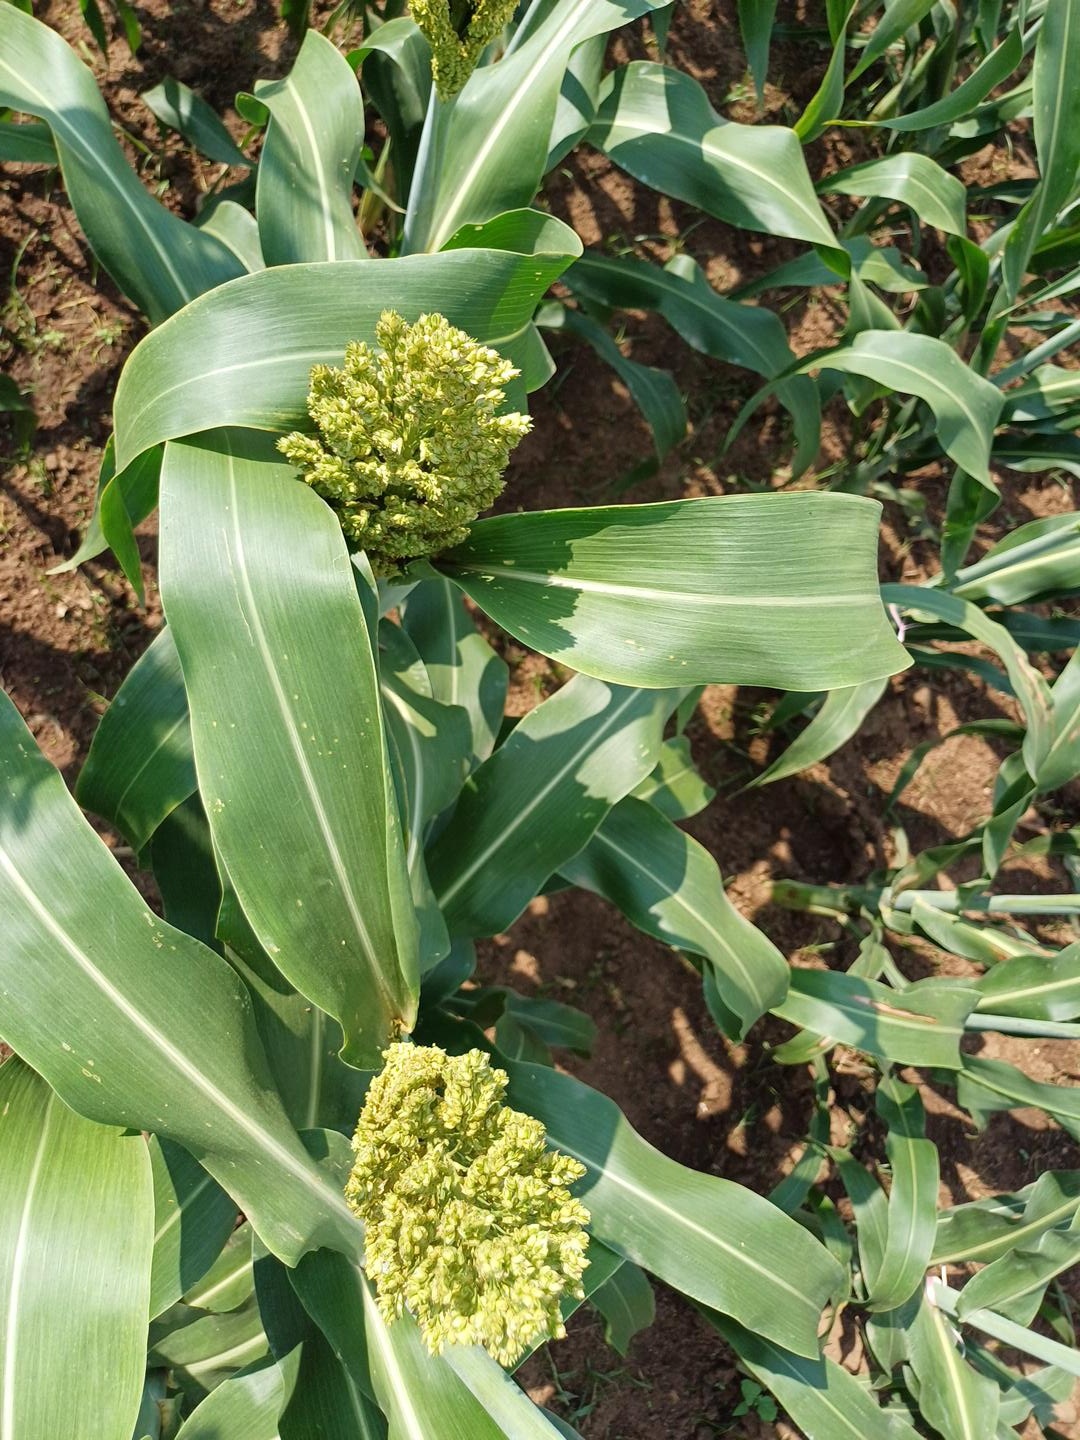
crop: sorghum
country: Kenya
